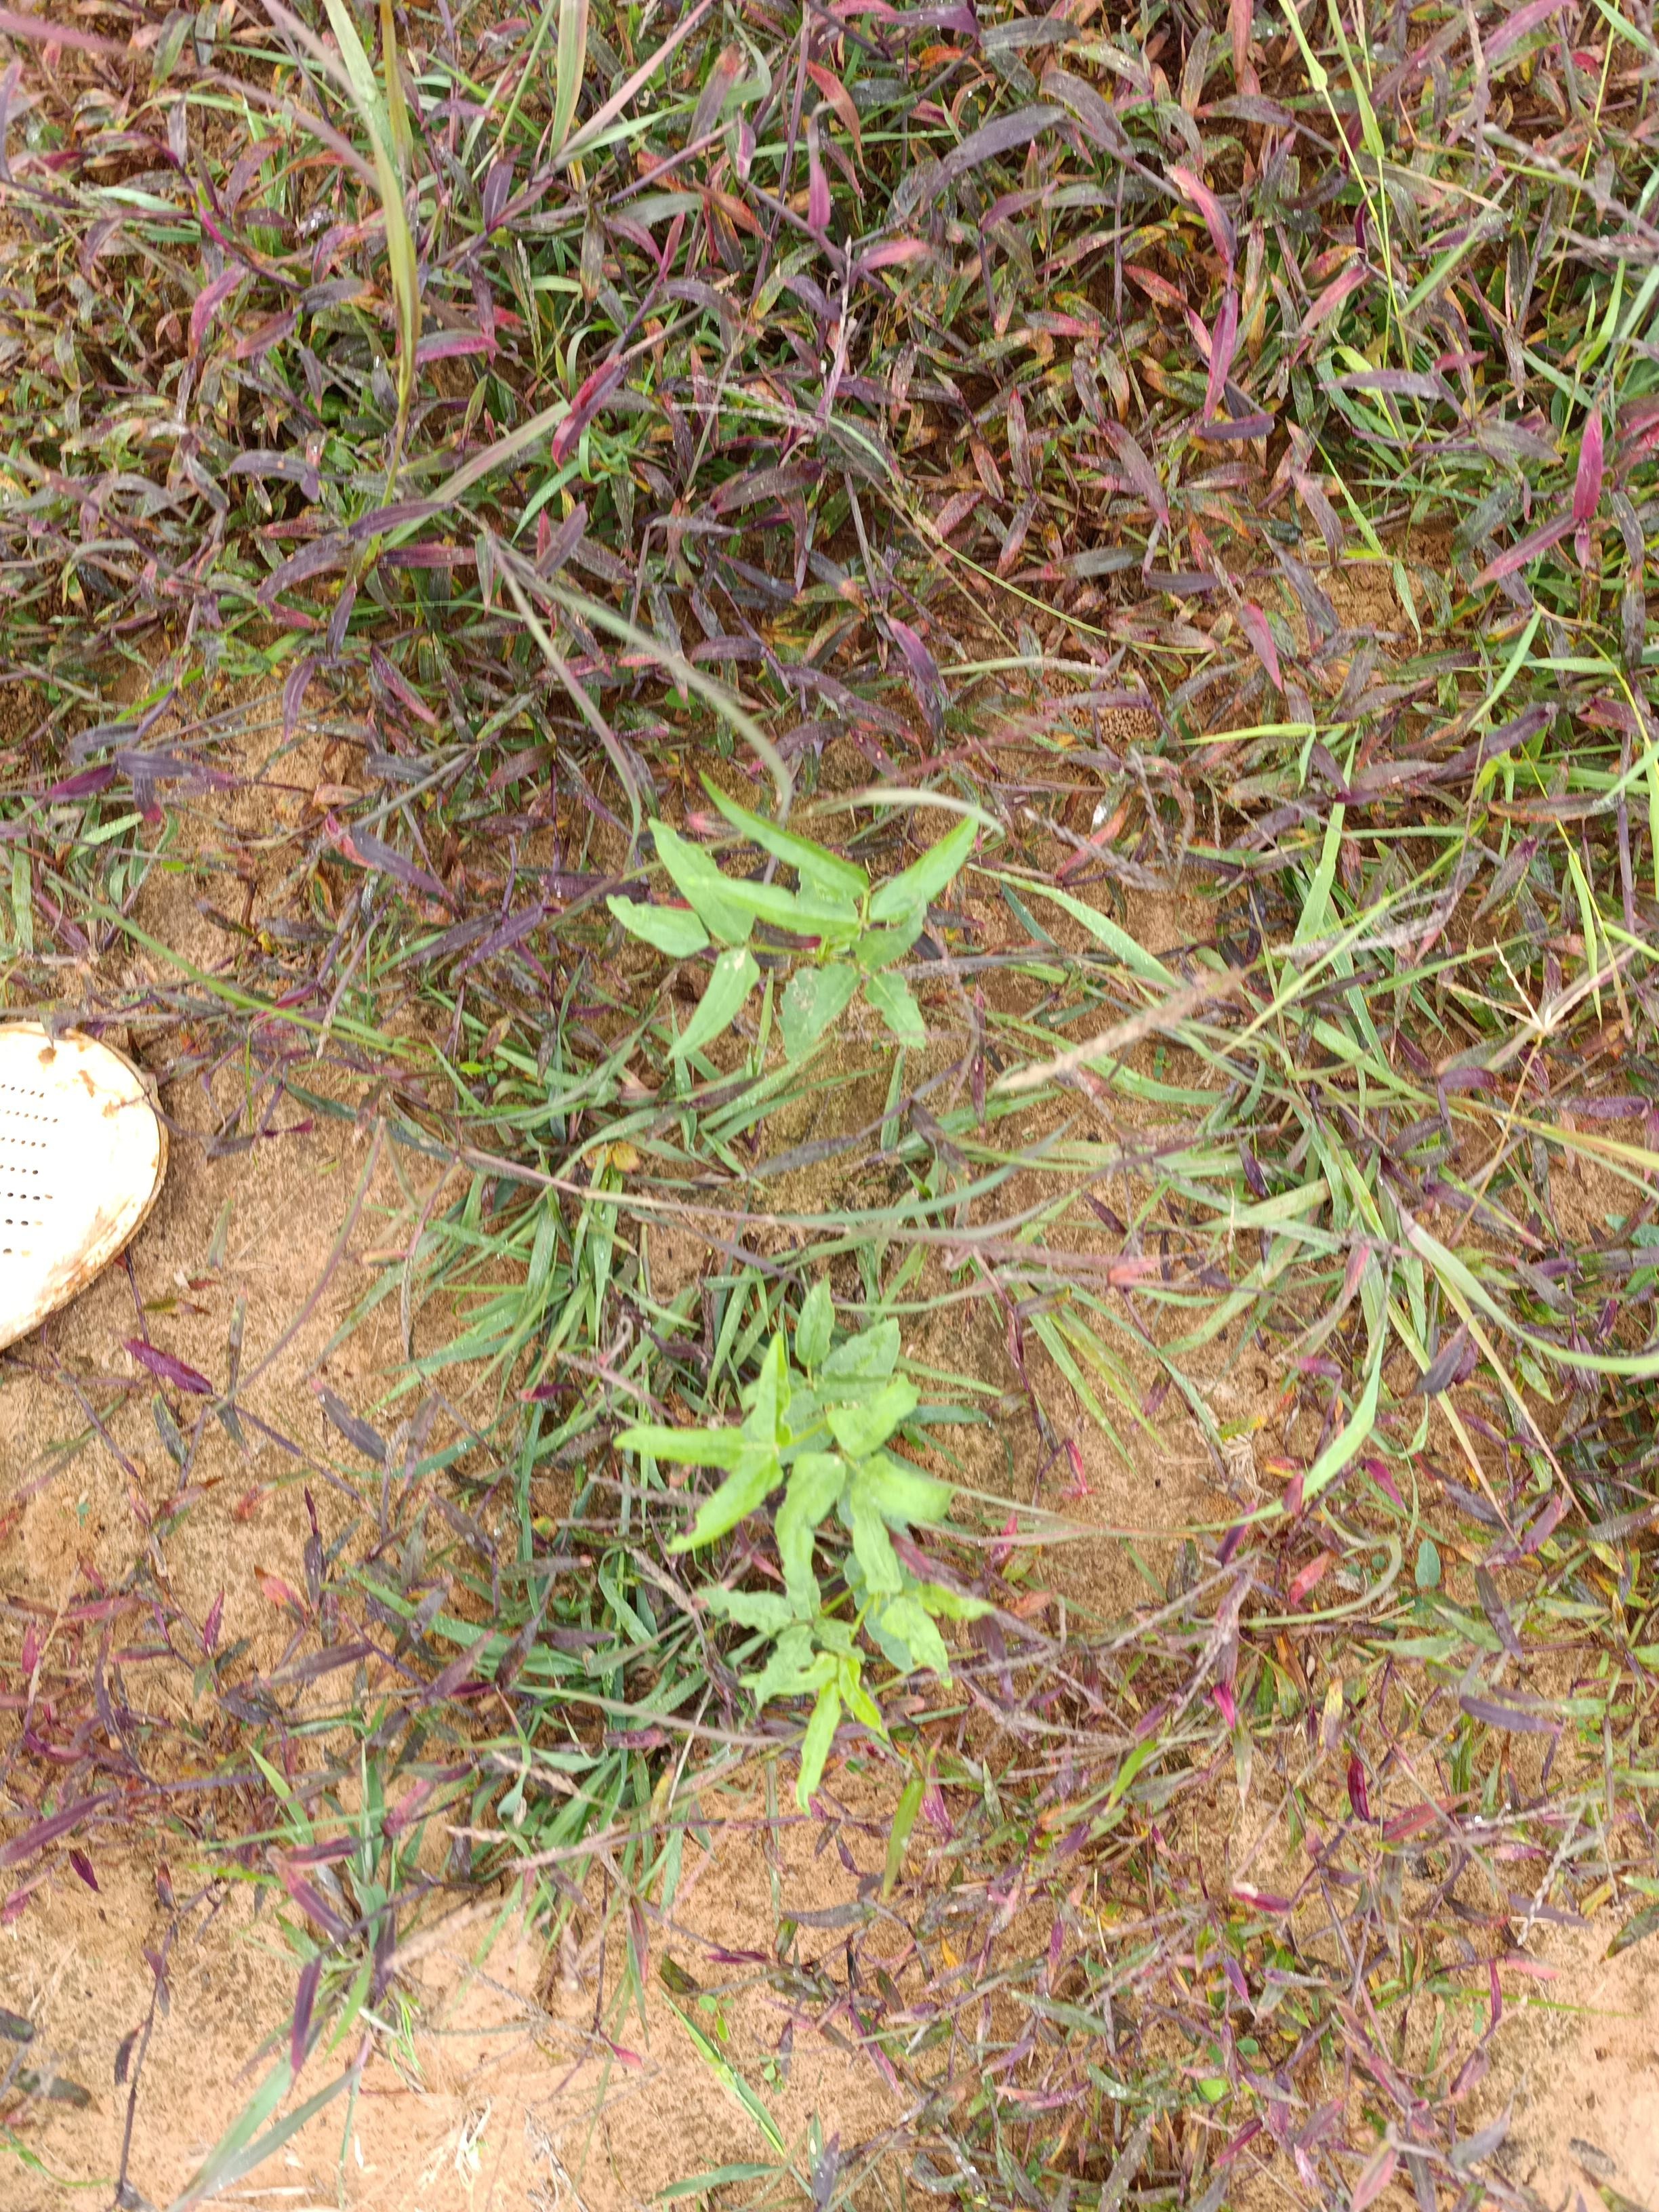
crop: cowpea
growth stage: emergence
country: Nigeria
